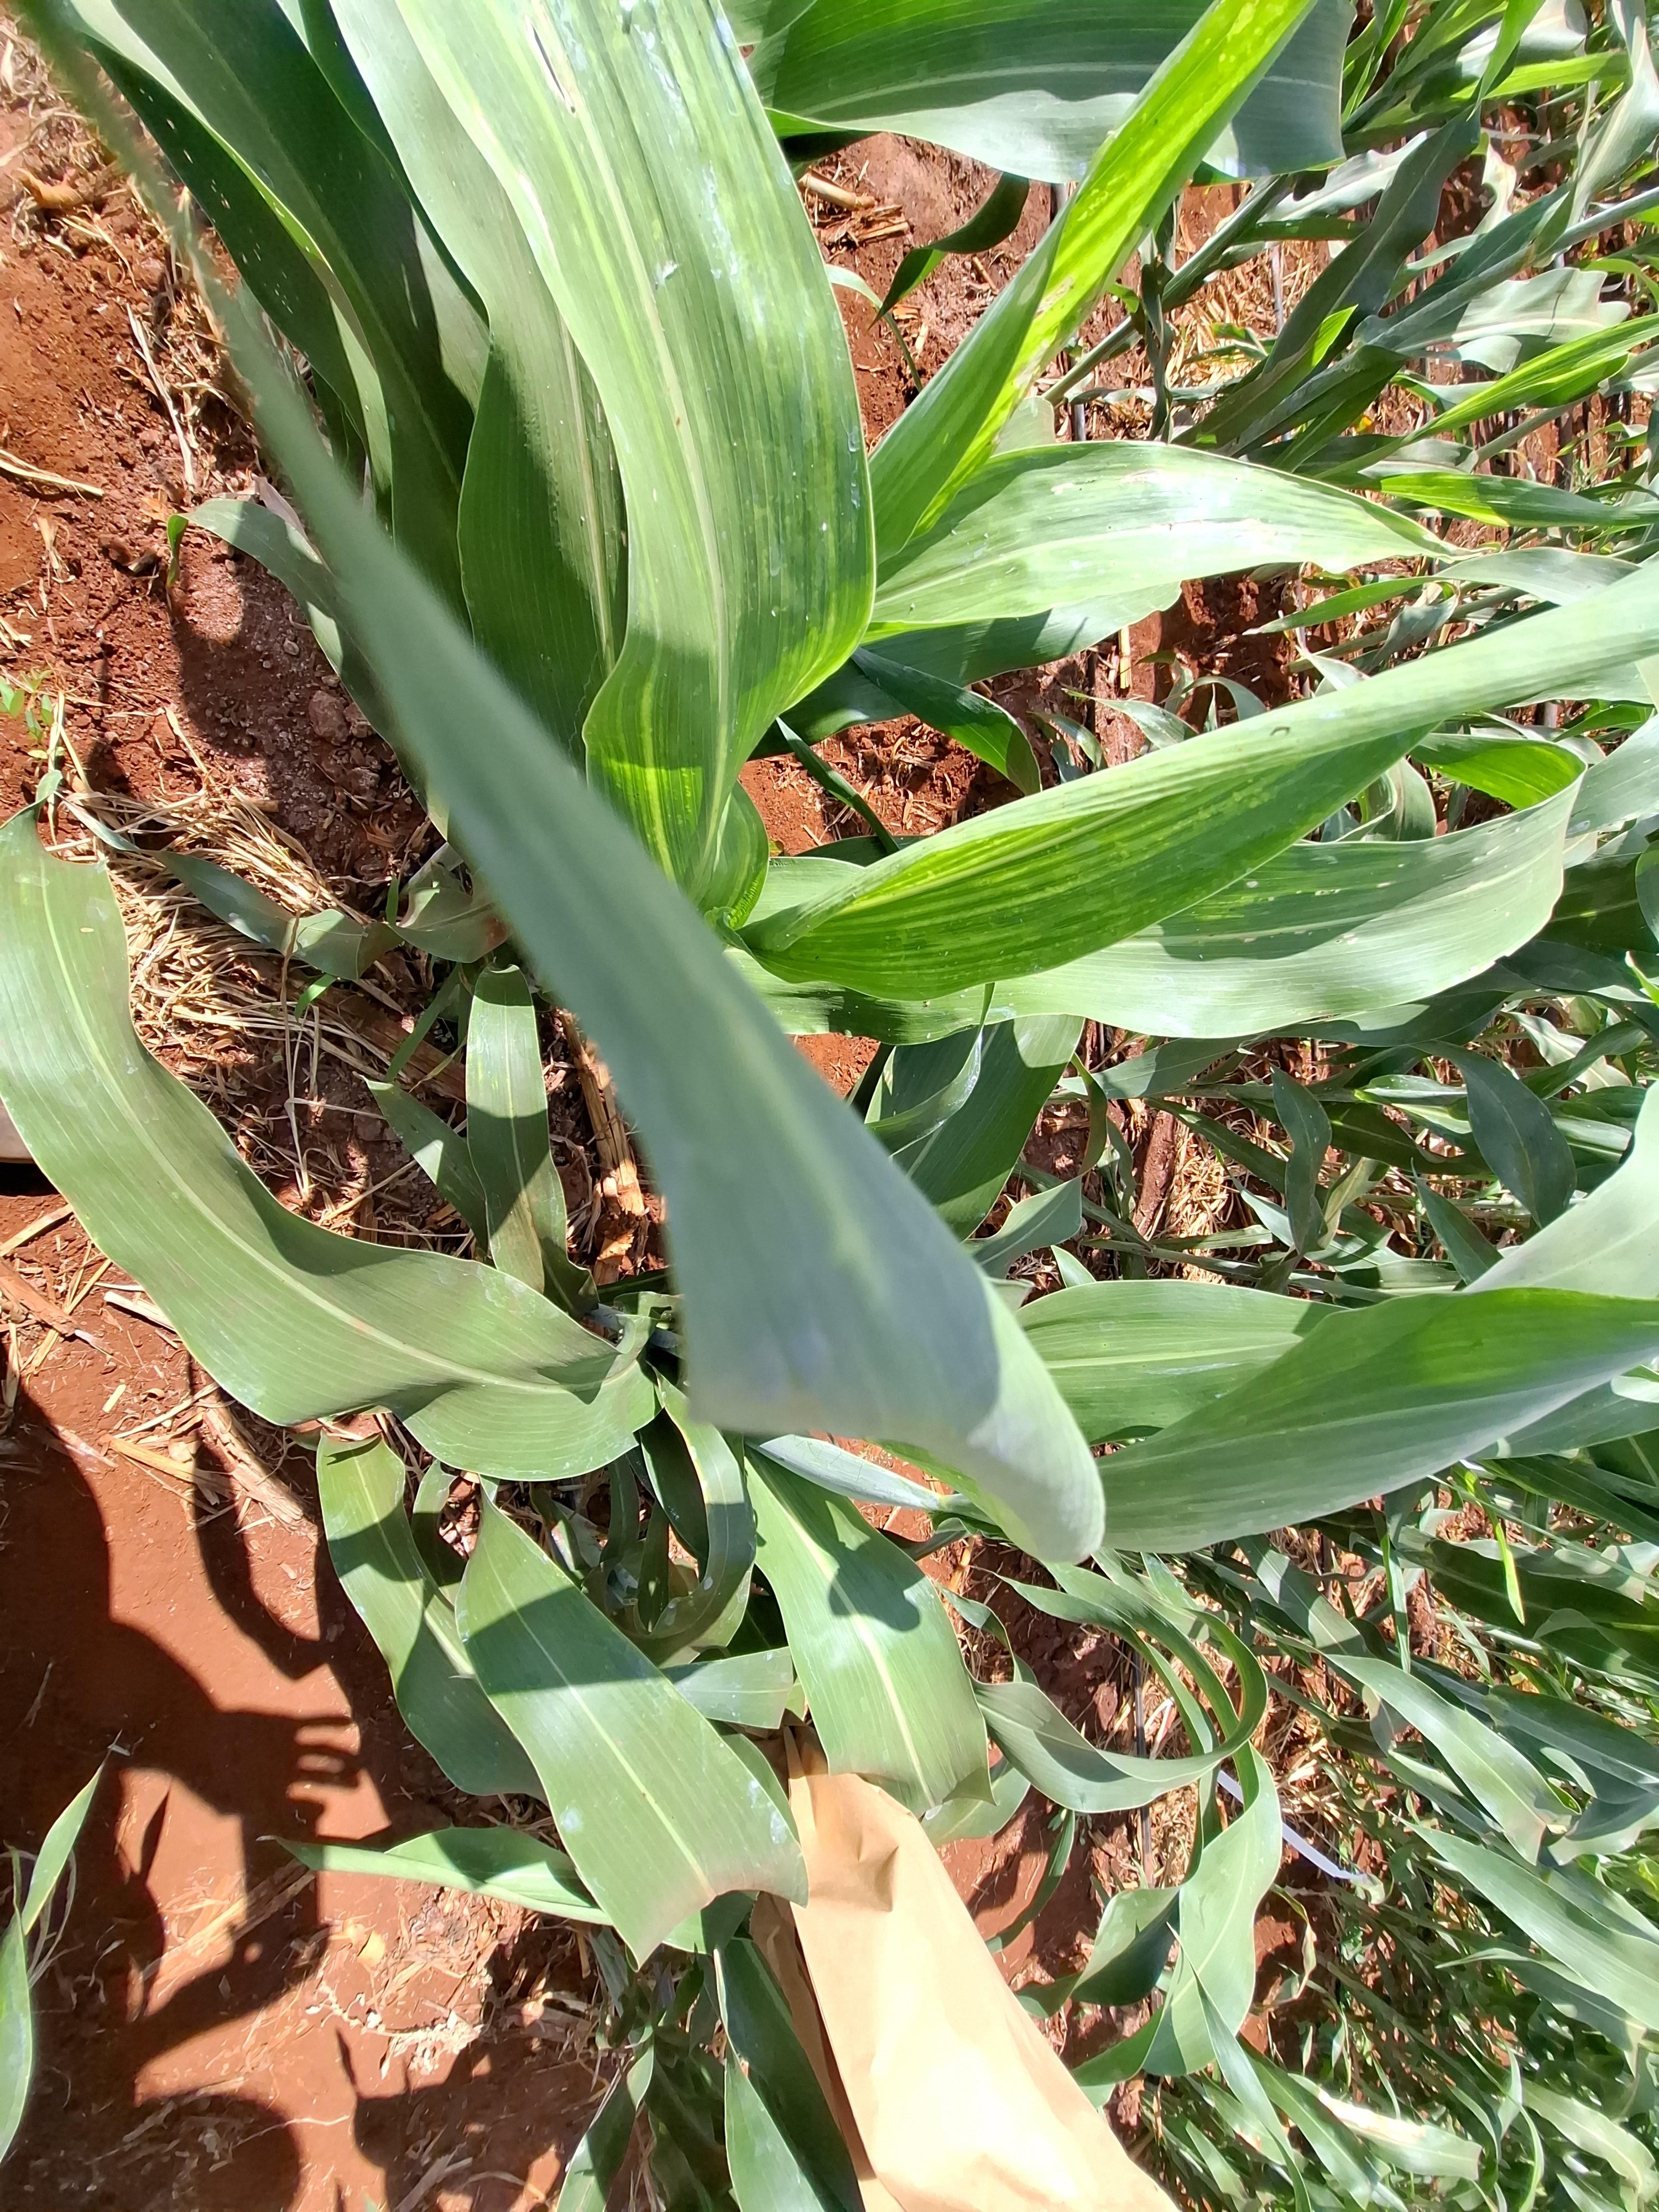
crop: sorghum
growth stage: heading tuber
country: Kenya
